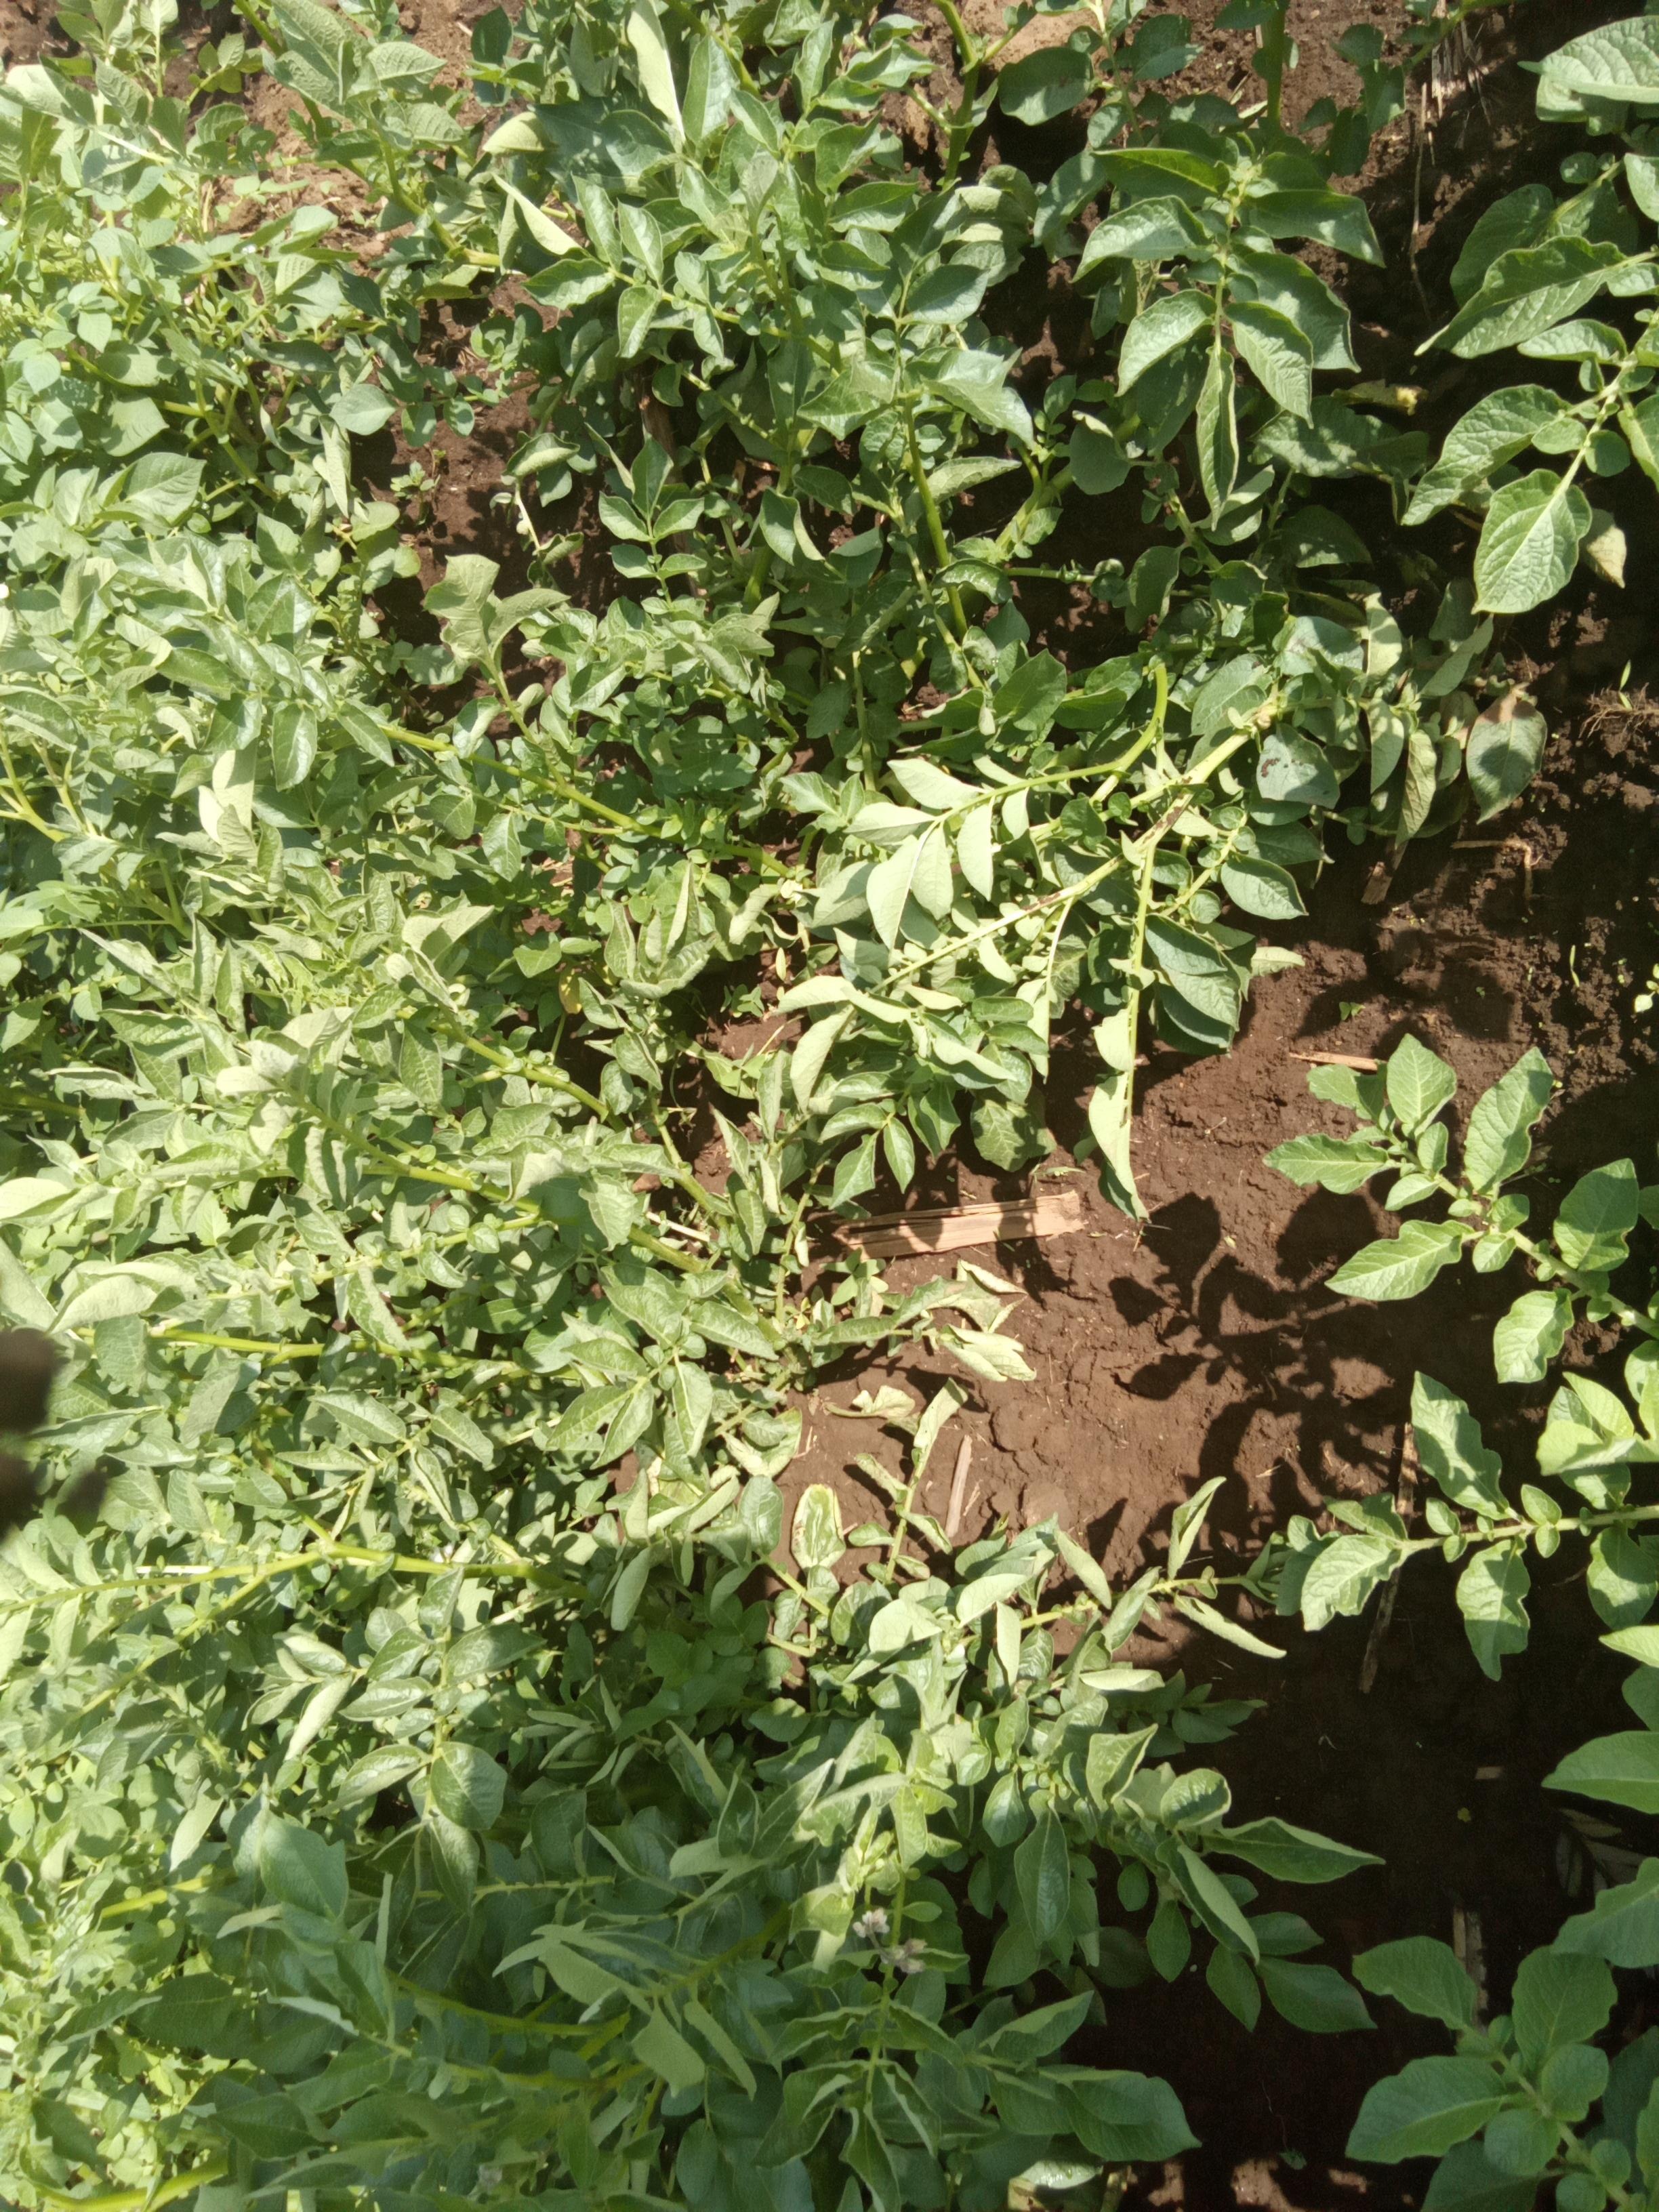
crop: potato
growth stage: flowering
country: Kenya
